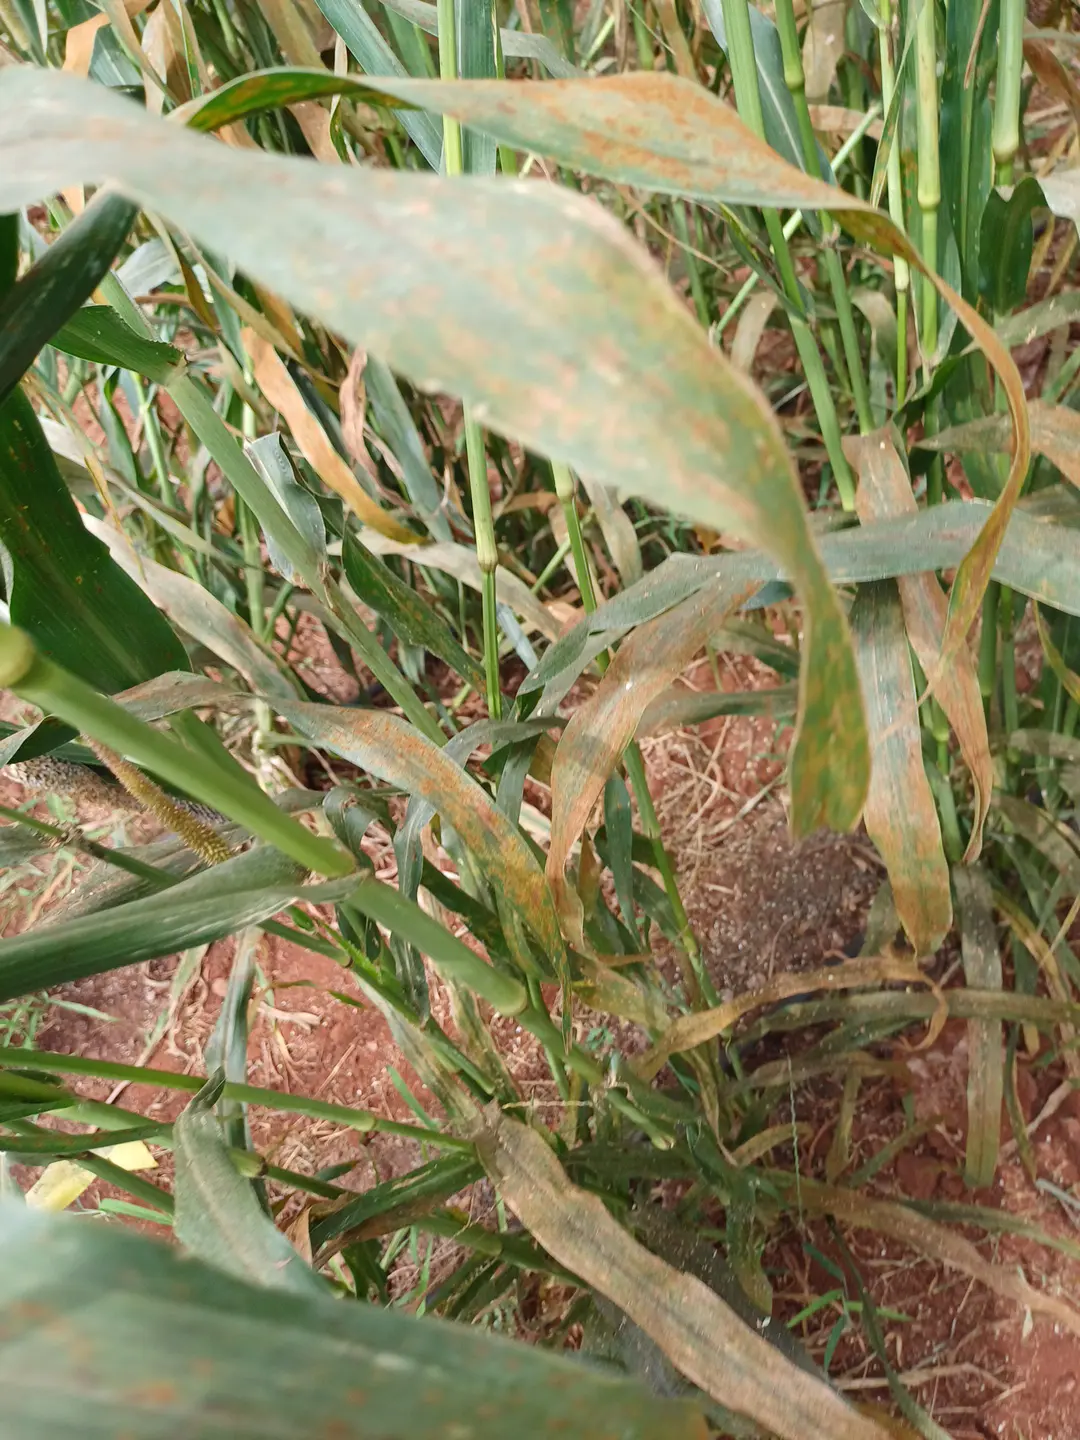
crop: pearl millet
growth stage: filling grain
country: Kenya
